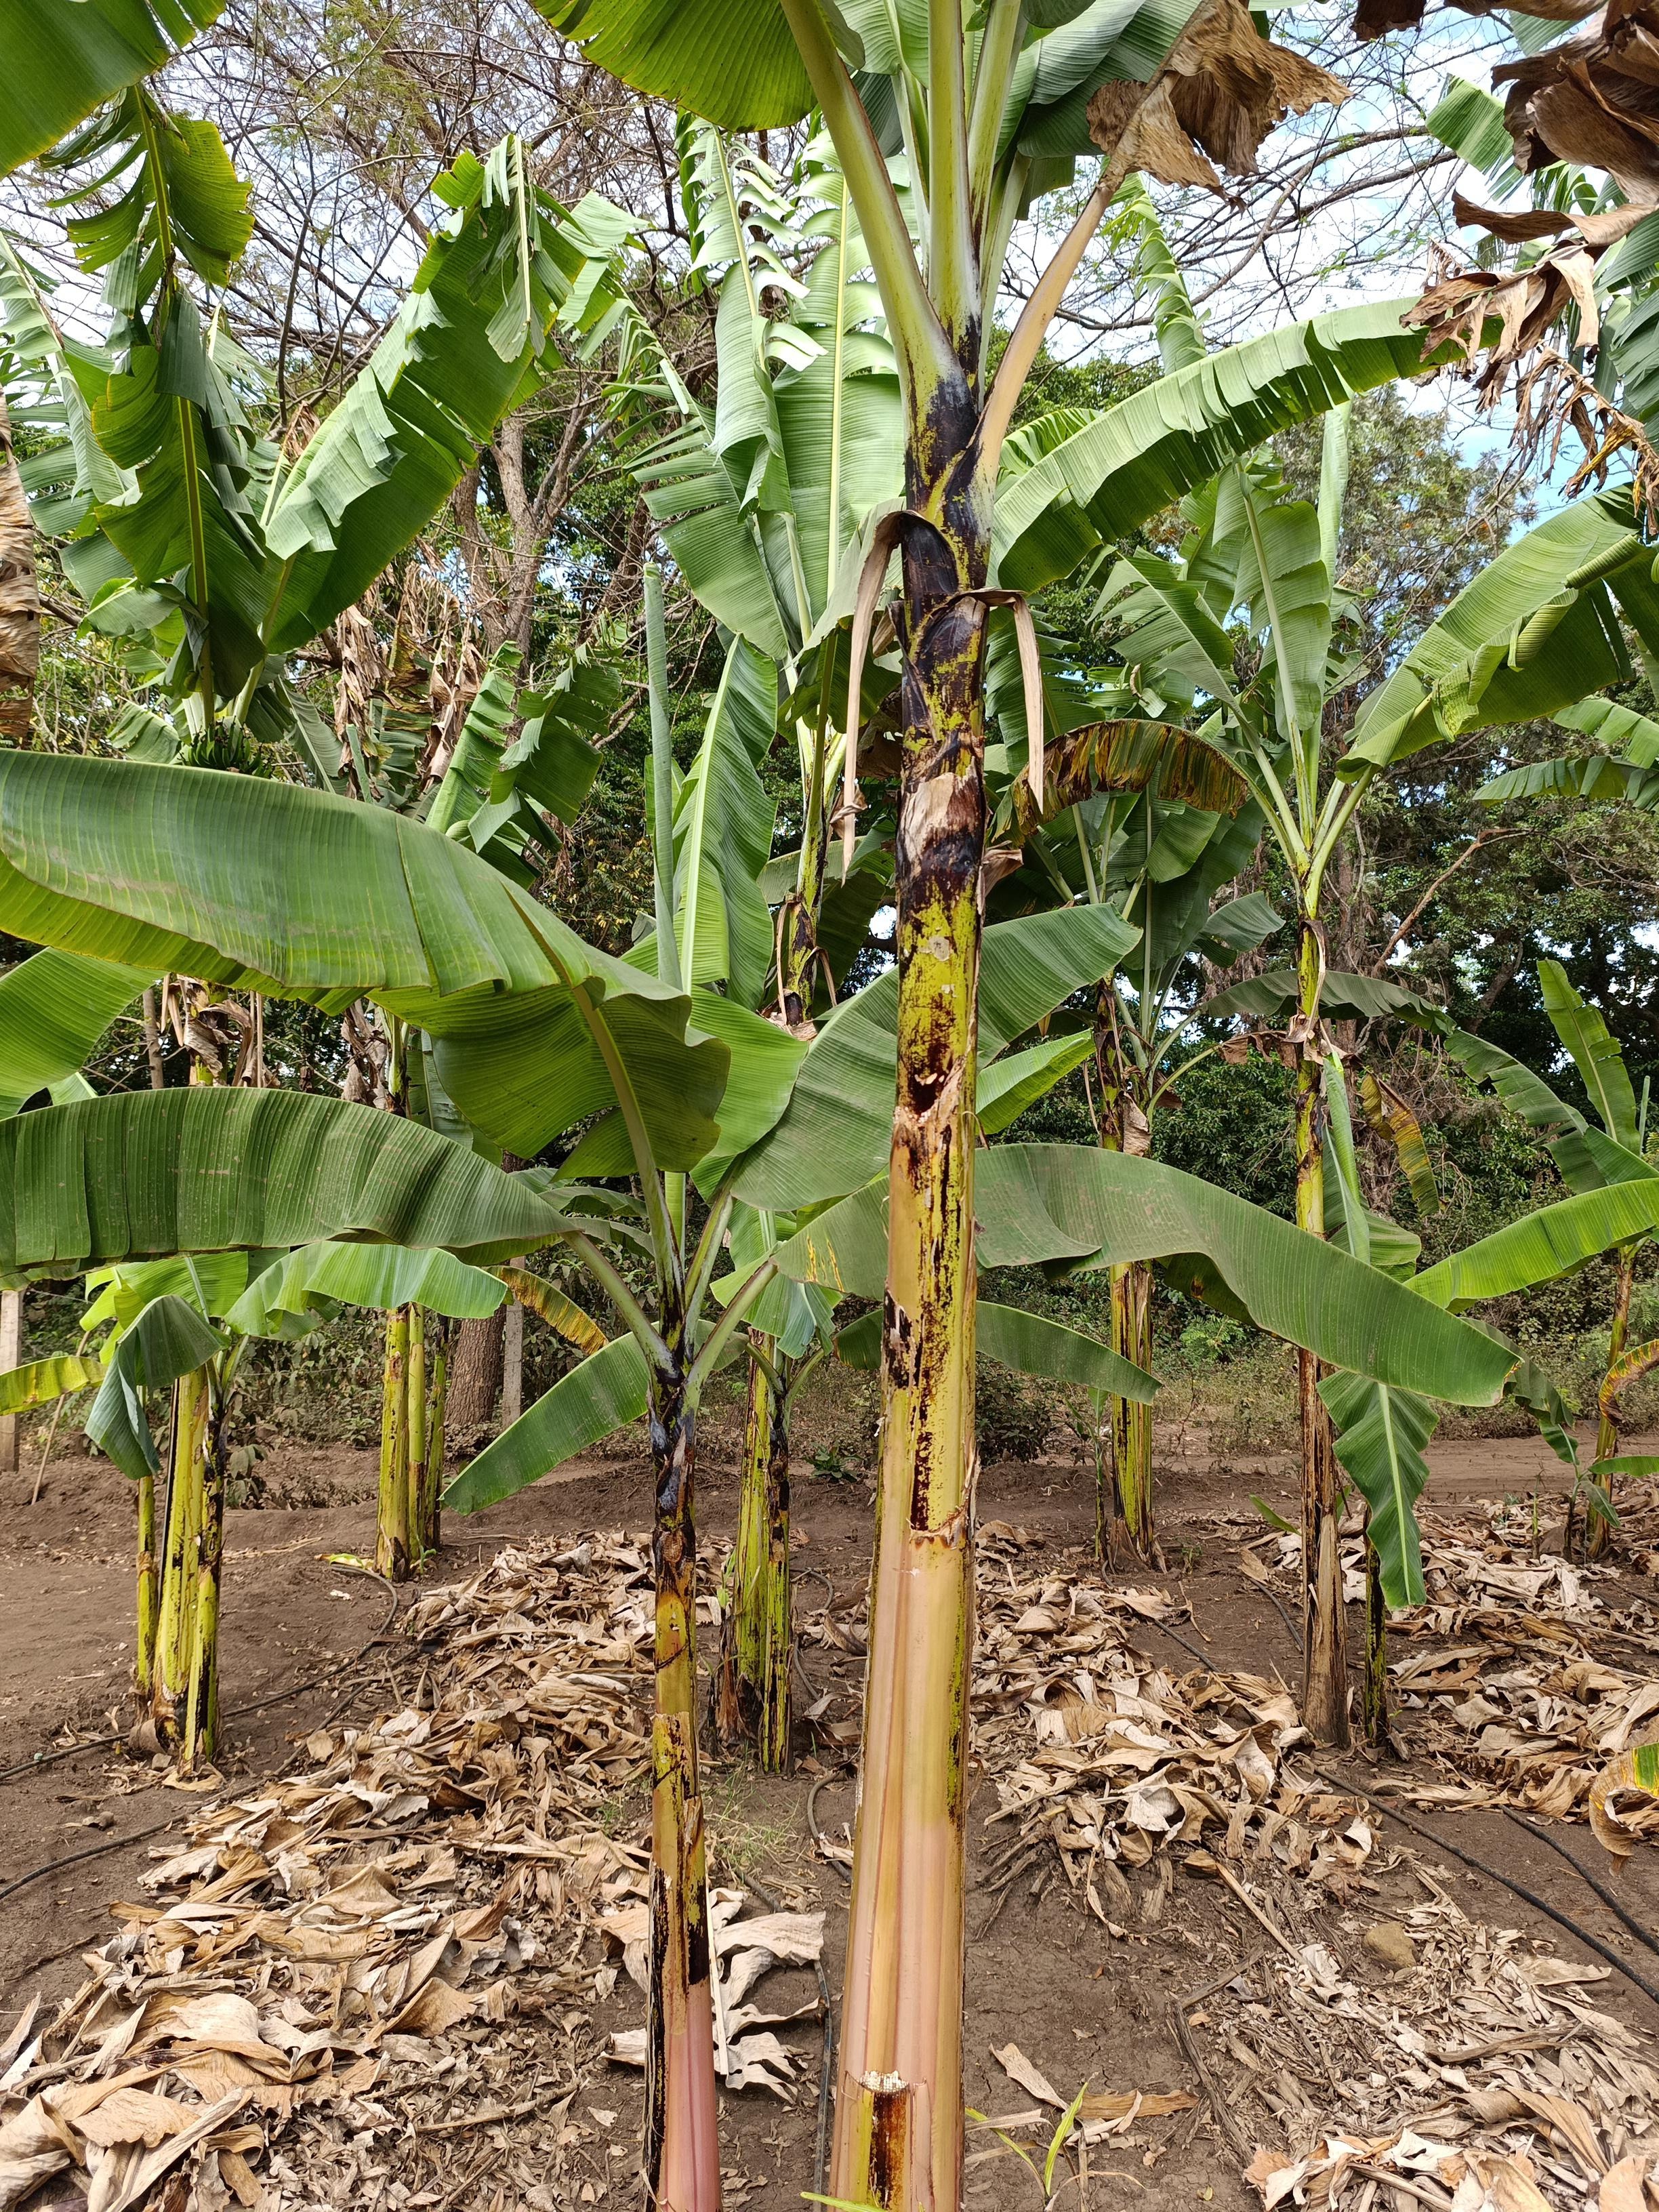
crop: banana
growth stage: vegetative
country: Tanzania
